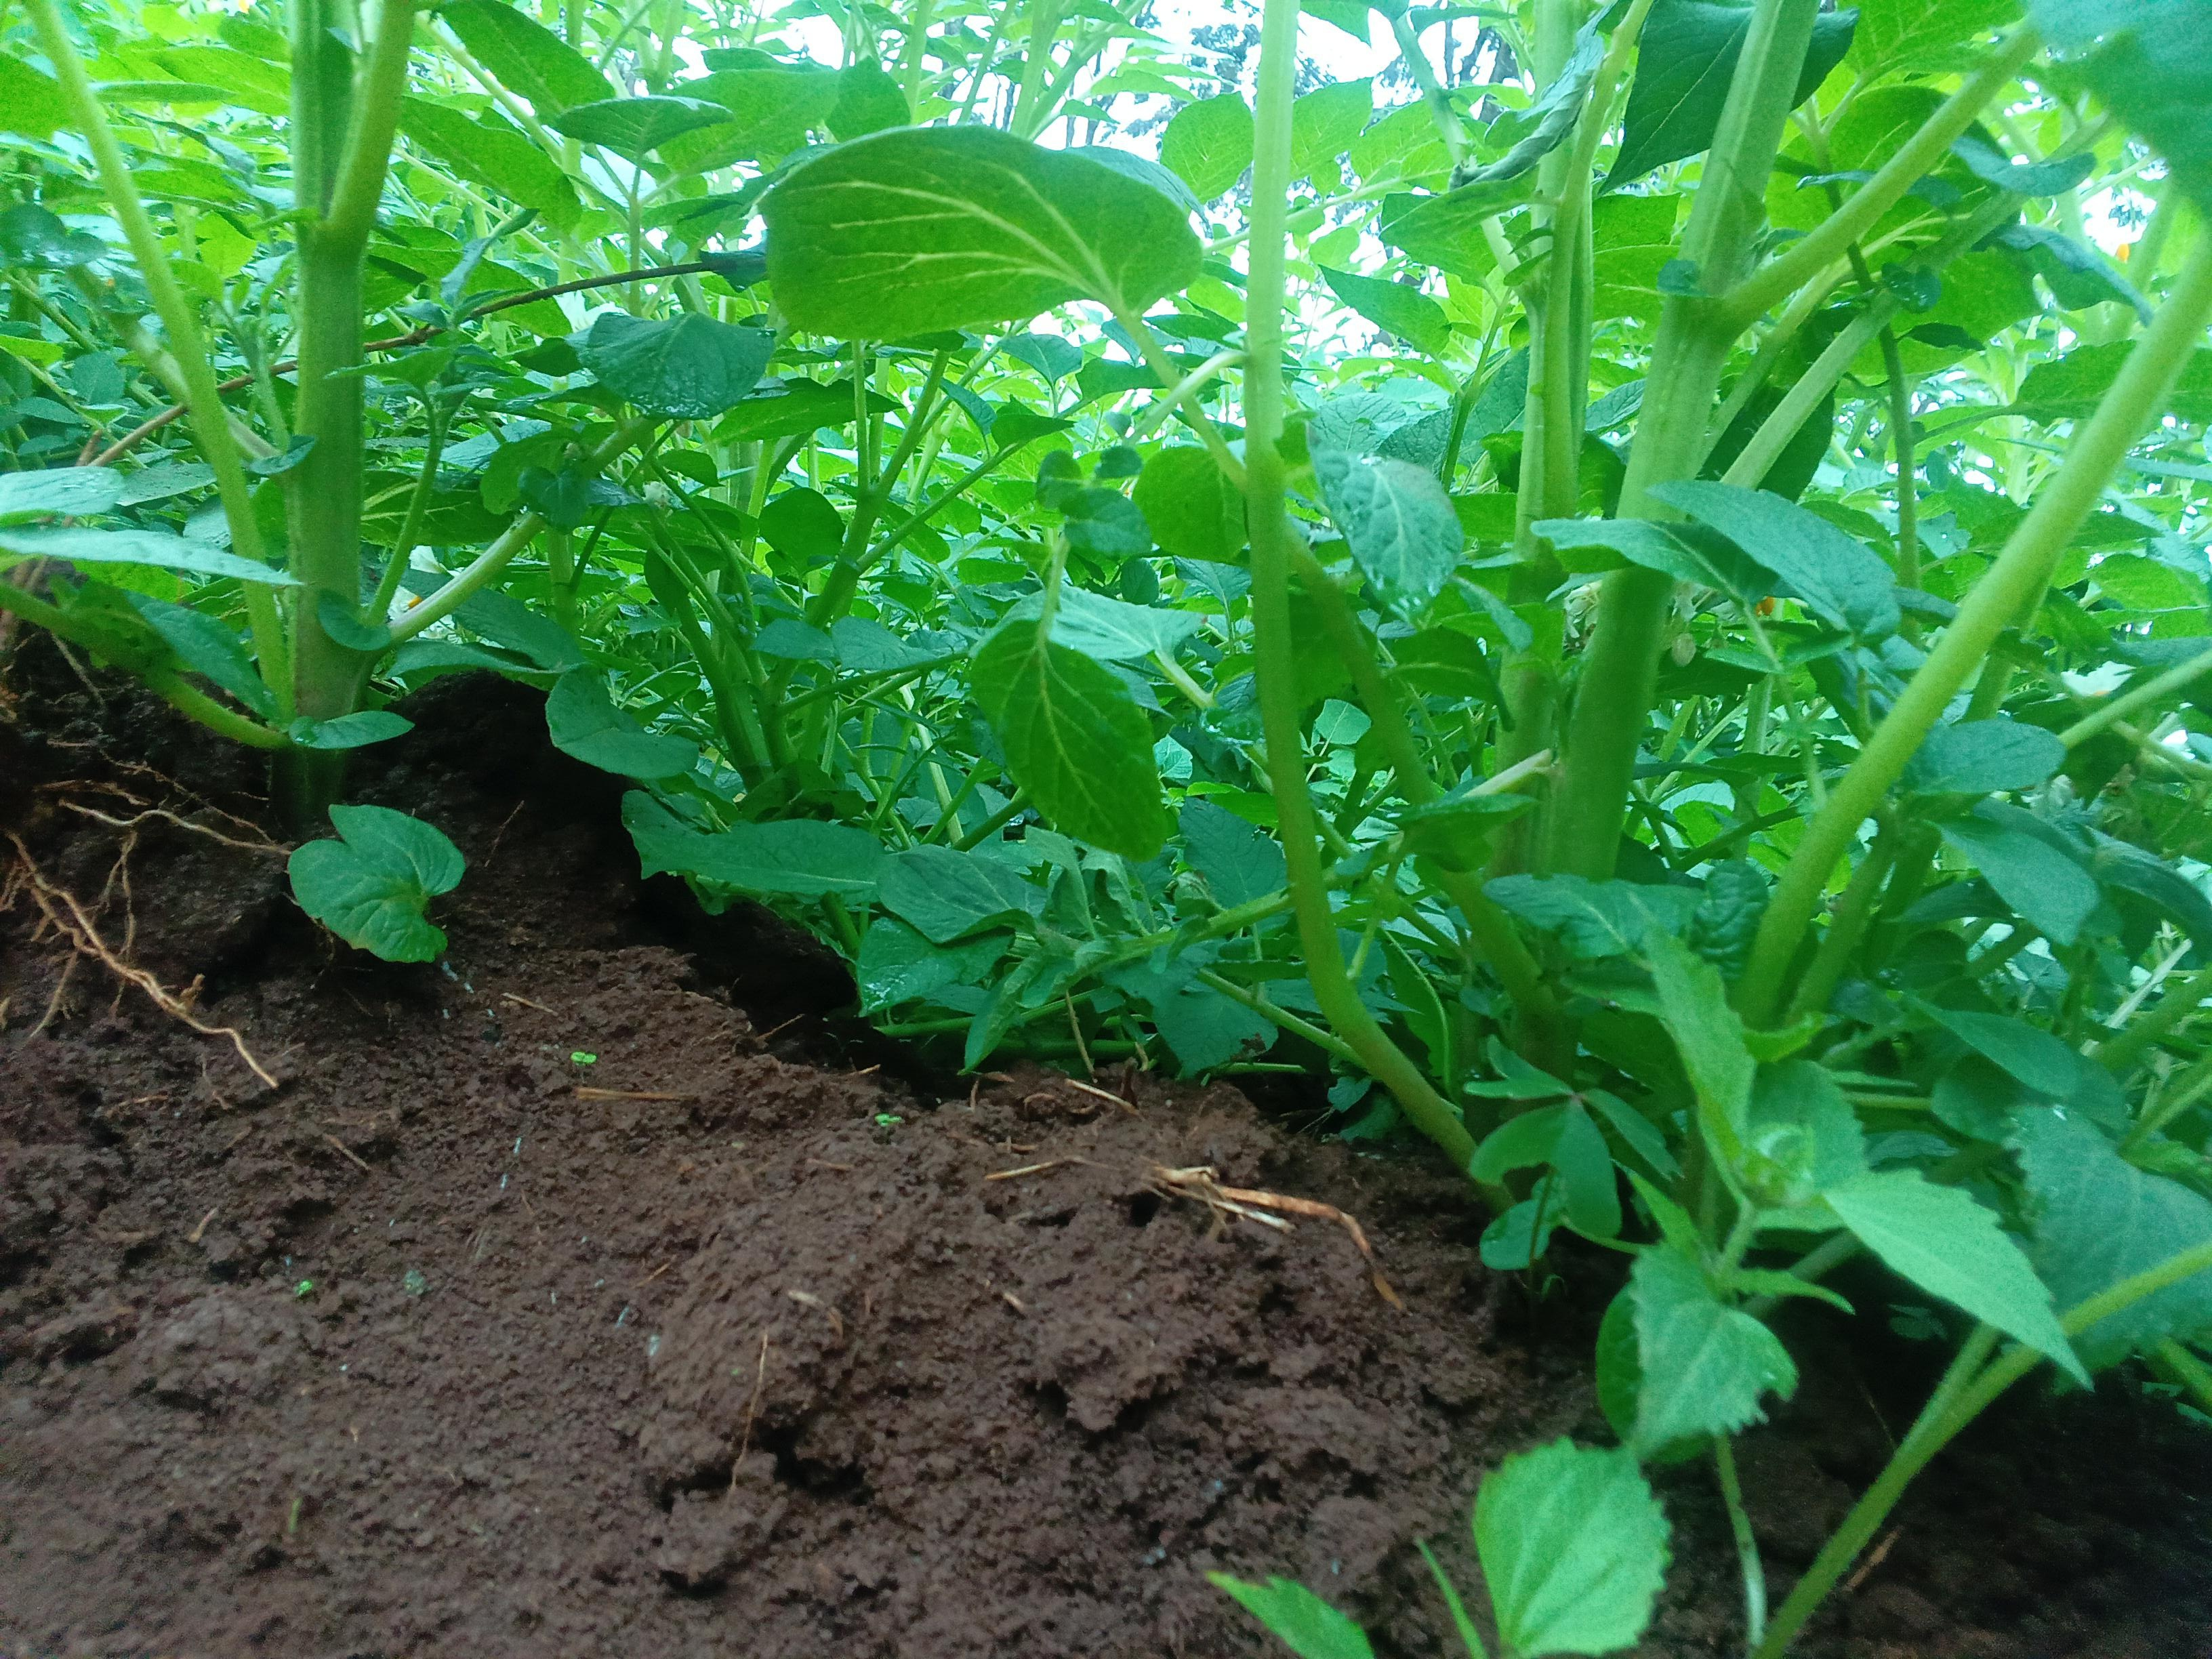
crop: potato
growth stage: flowering
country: Kenya
